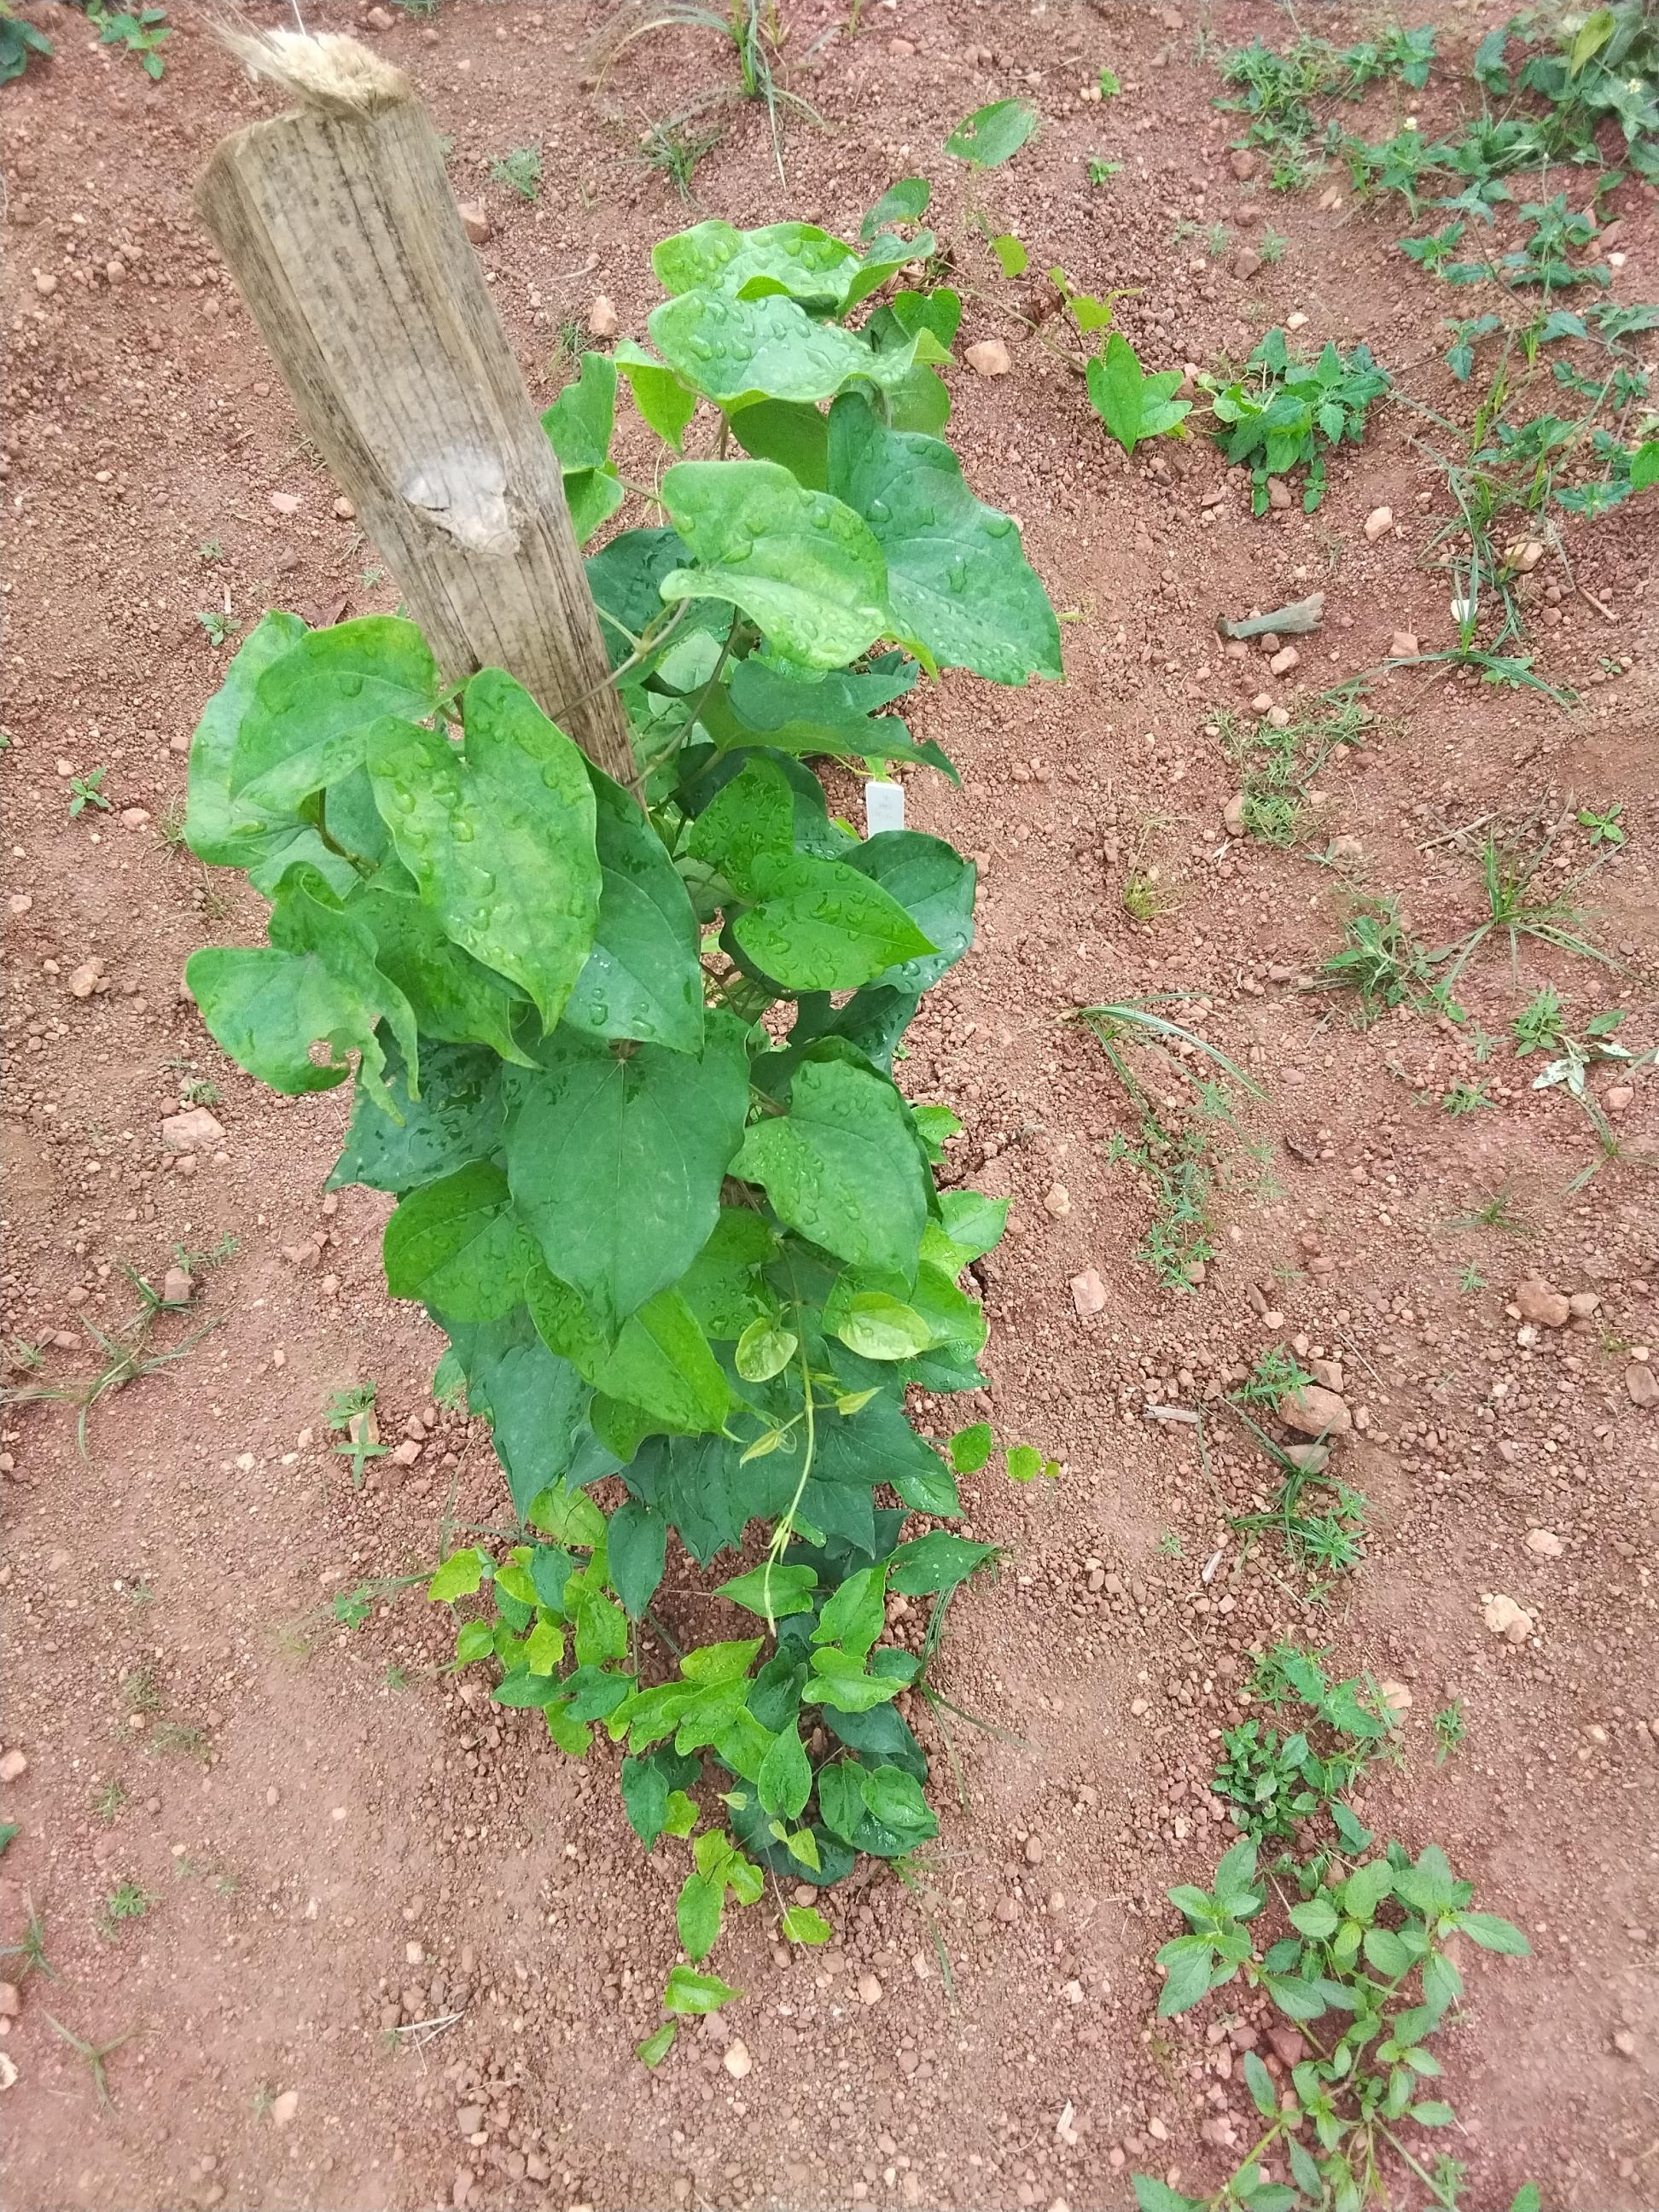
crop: yam
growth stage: vegetative
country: Nigeria
